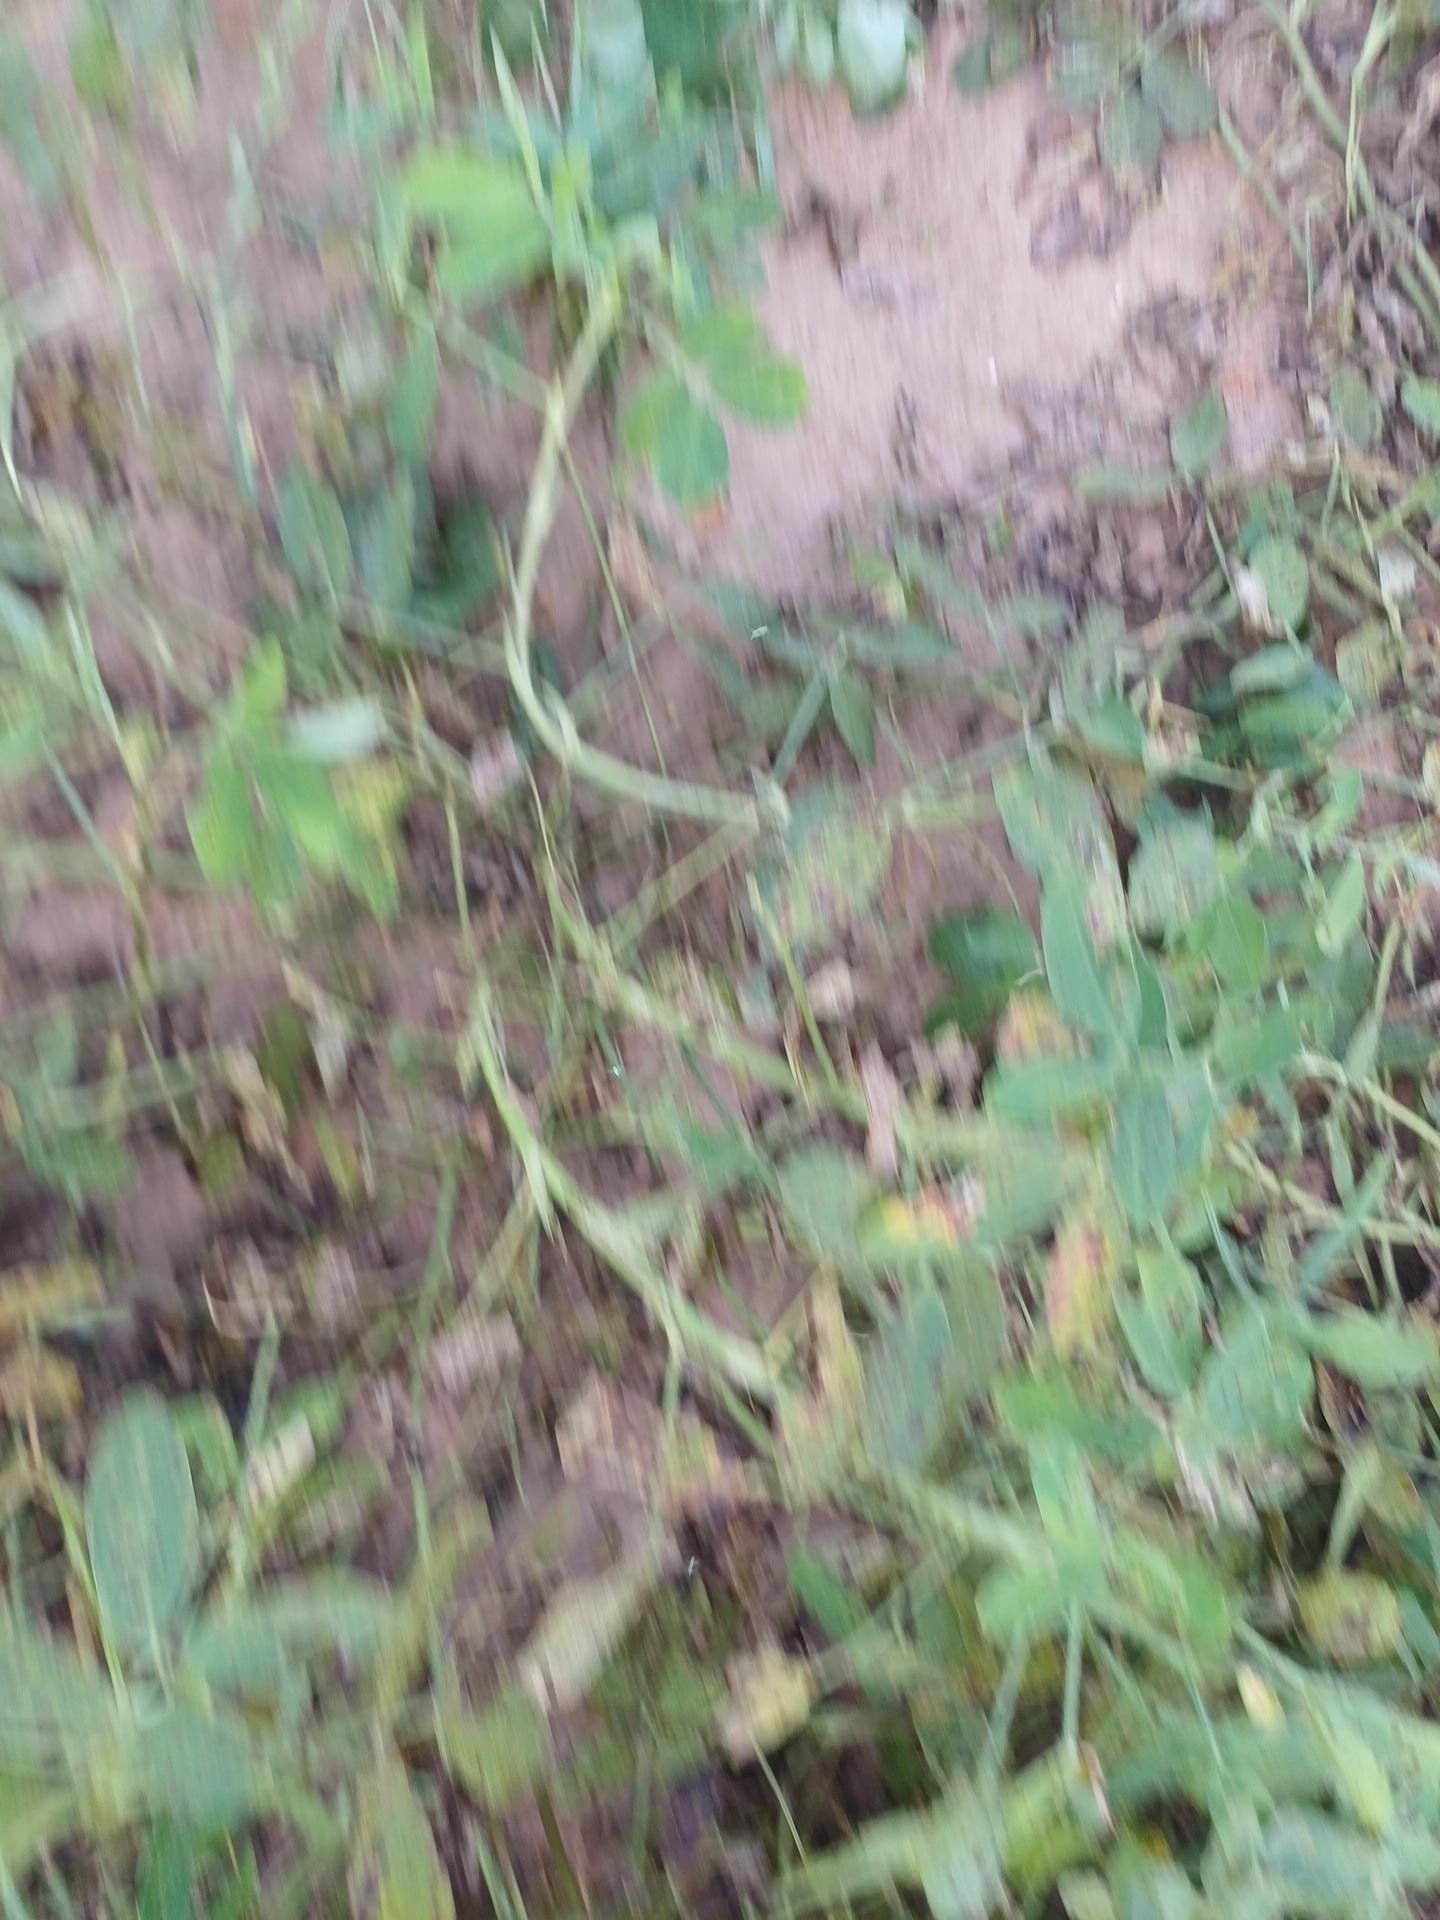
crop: groundnut
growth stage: flowering
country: Senegal
